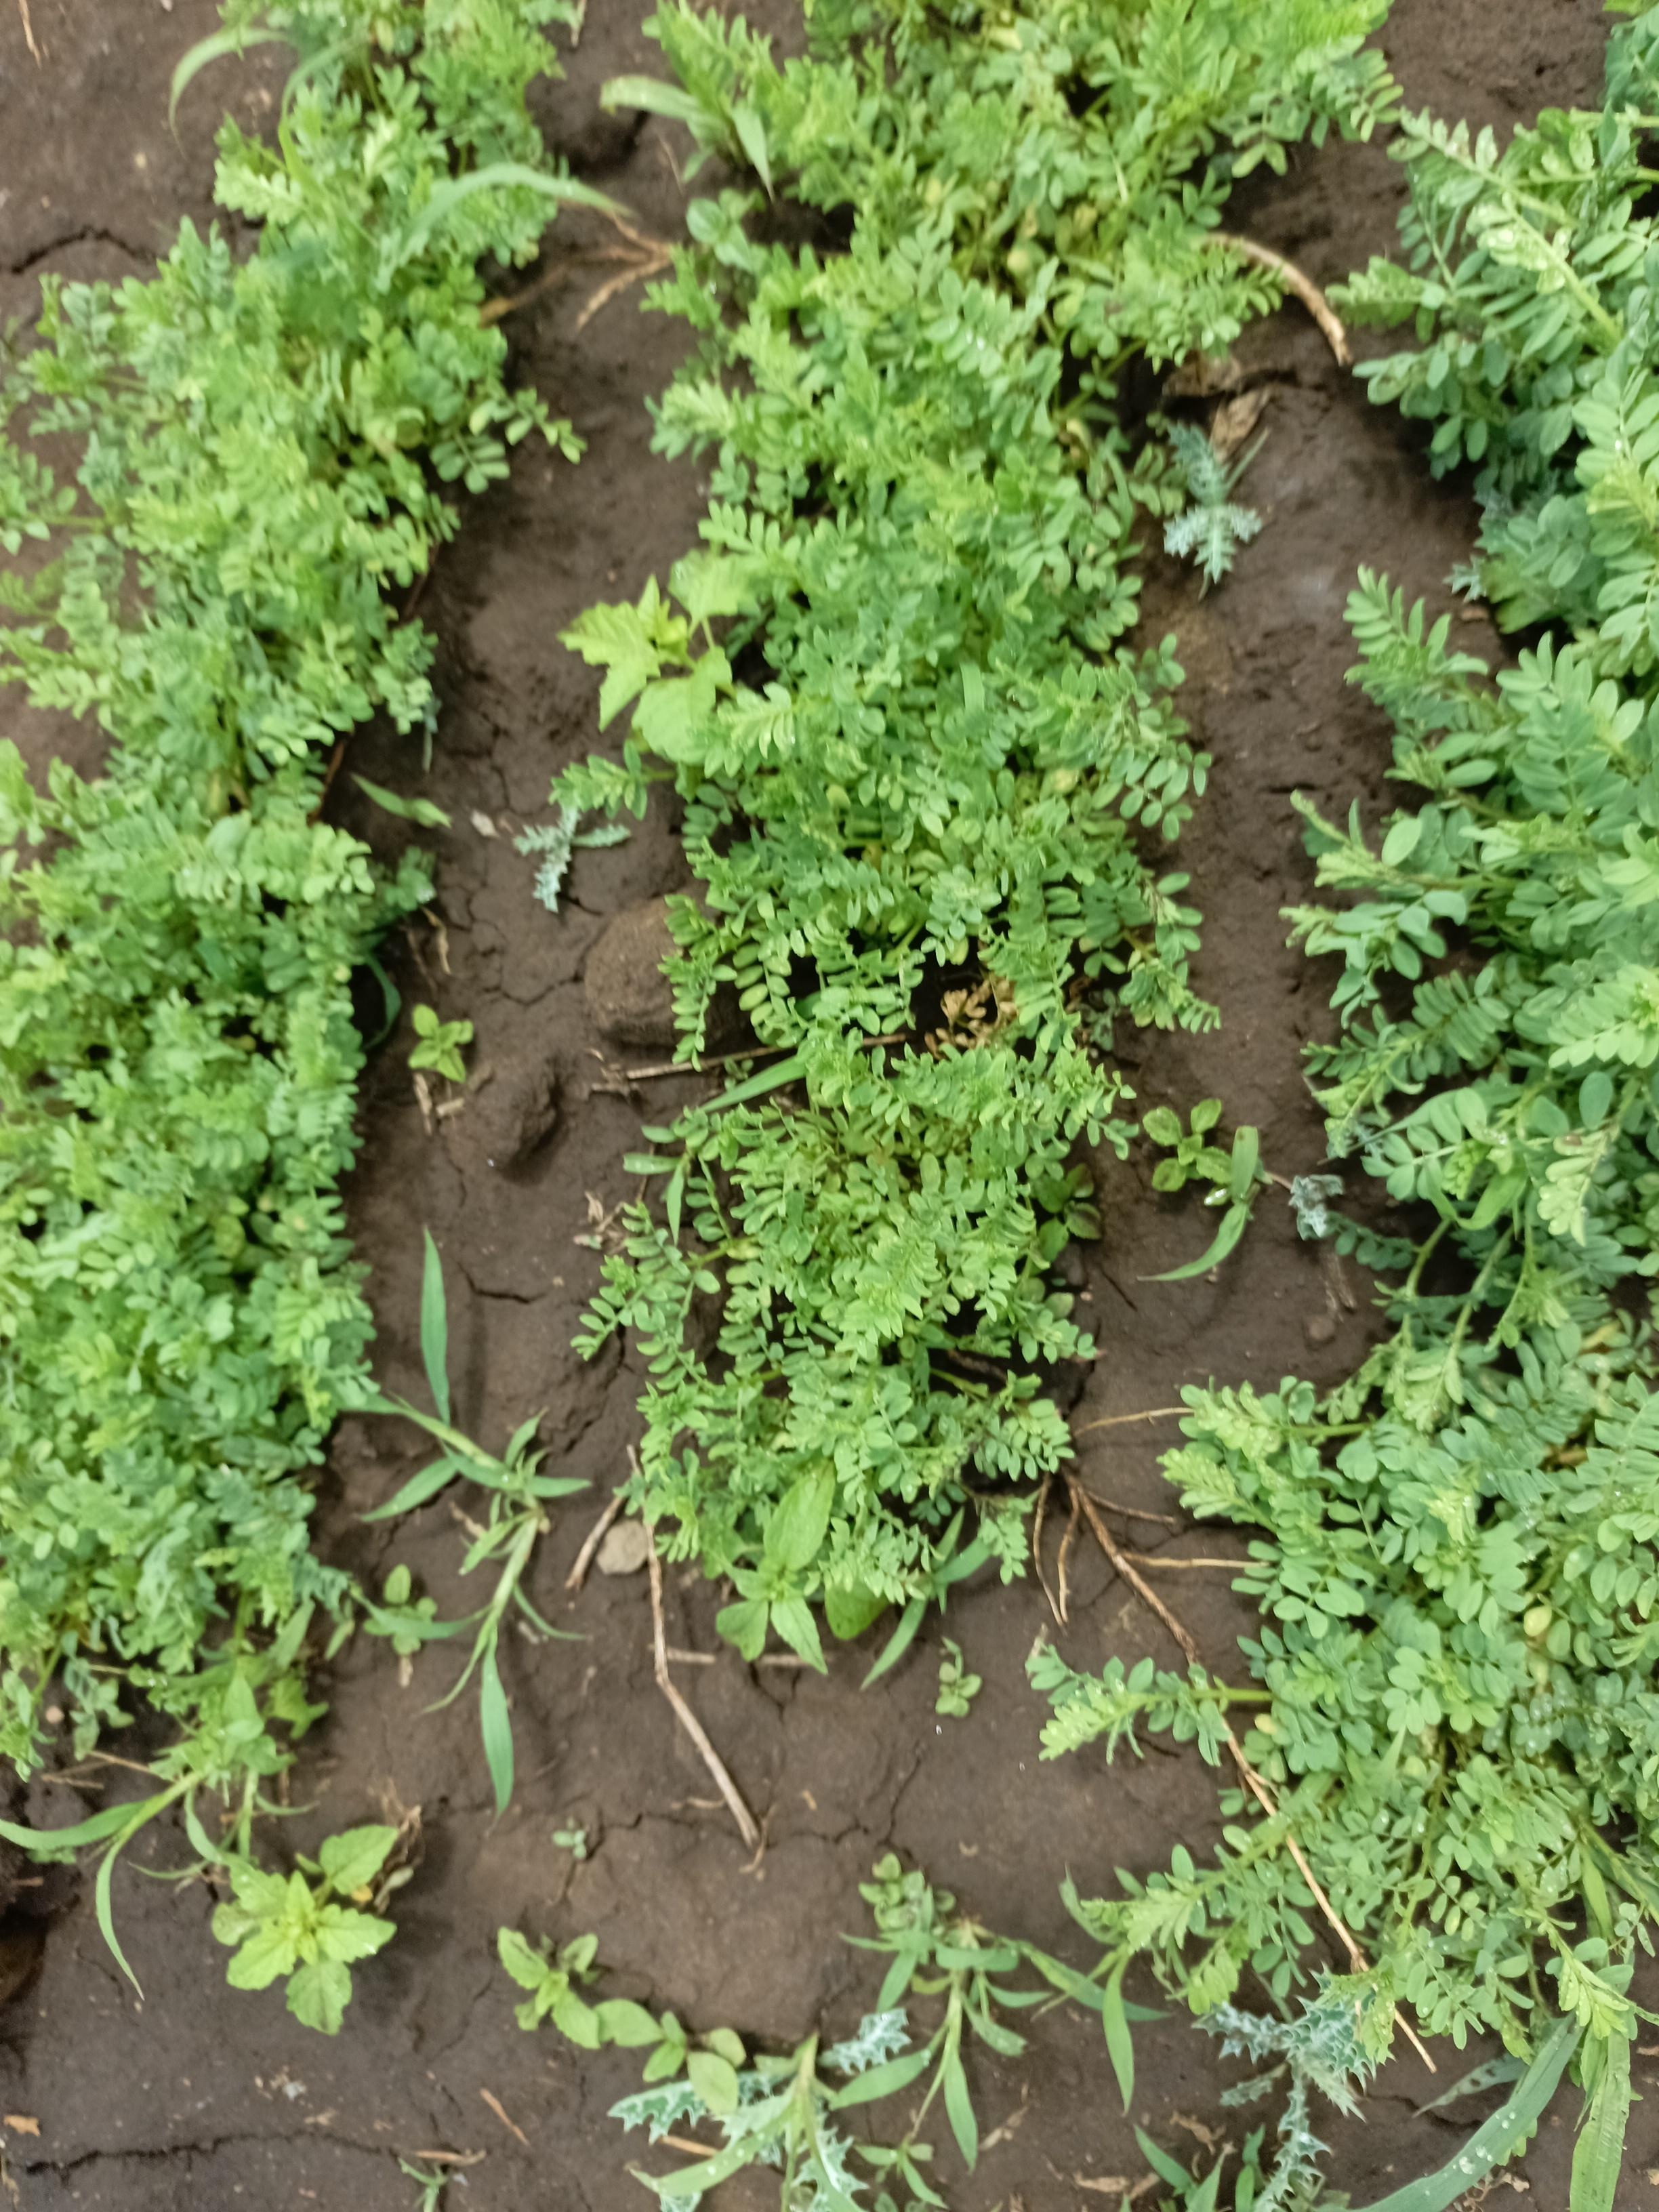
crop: lentil
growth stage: vegetative
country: Tanzania
